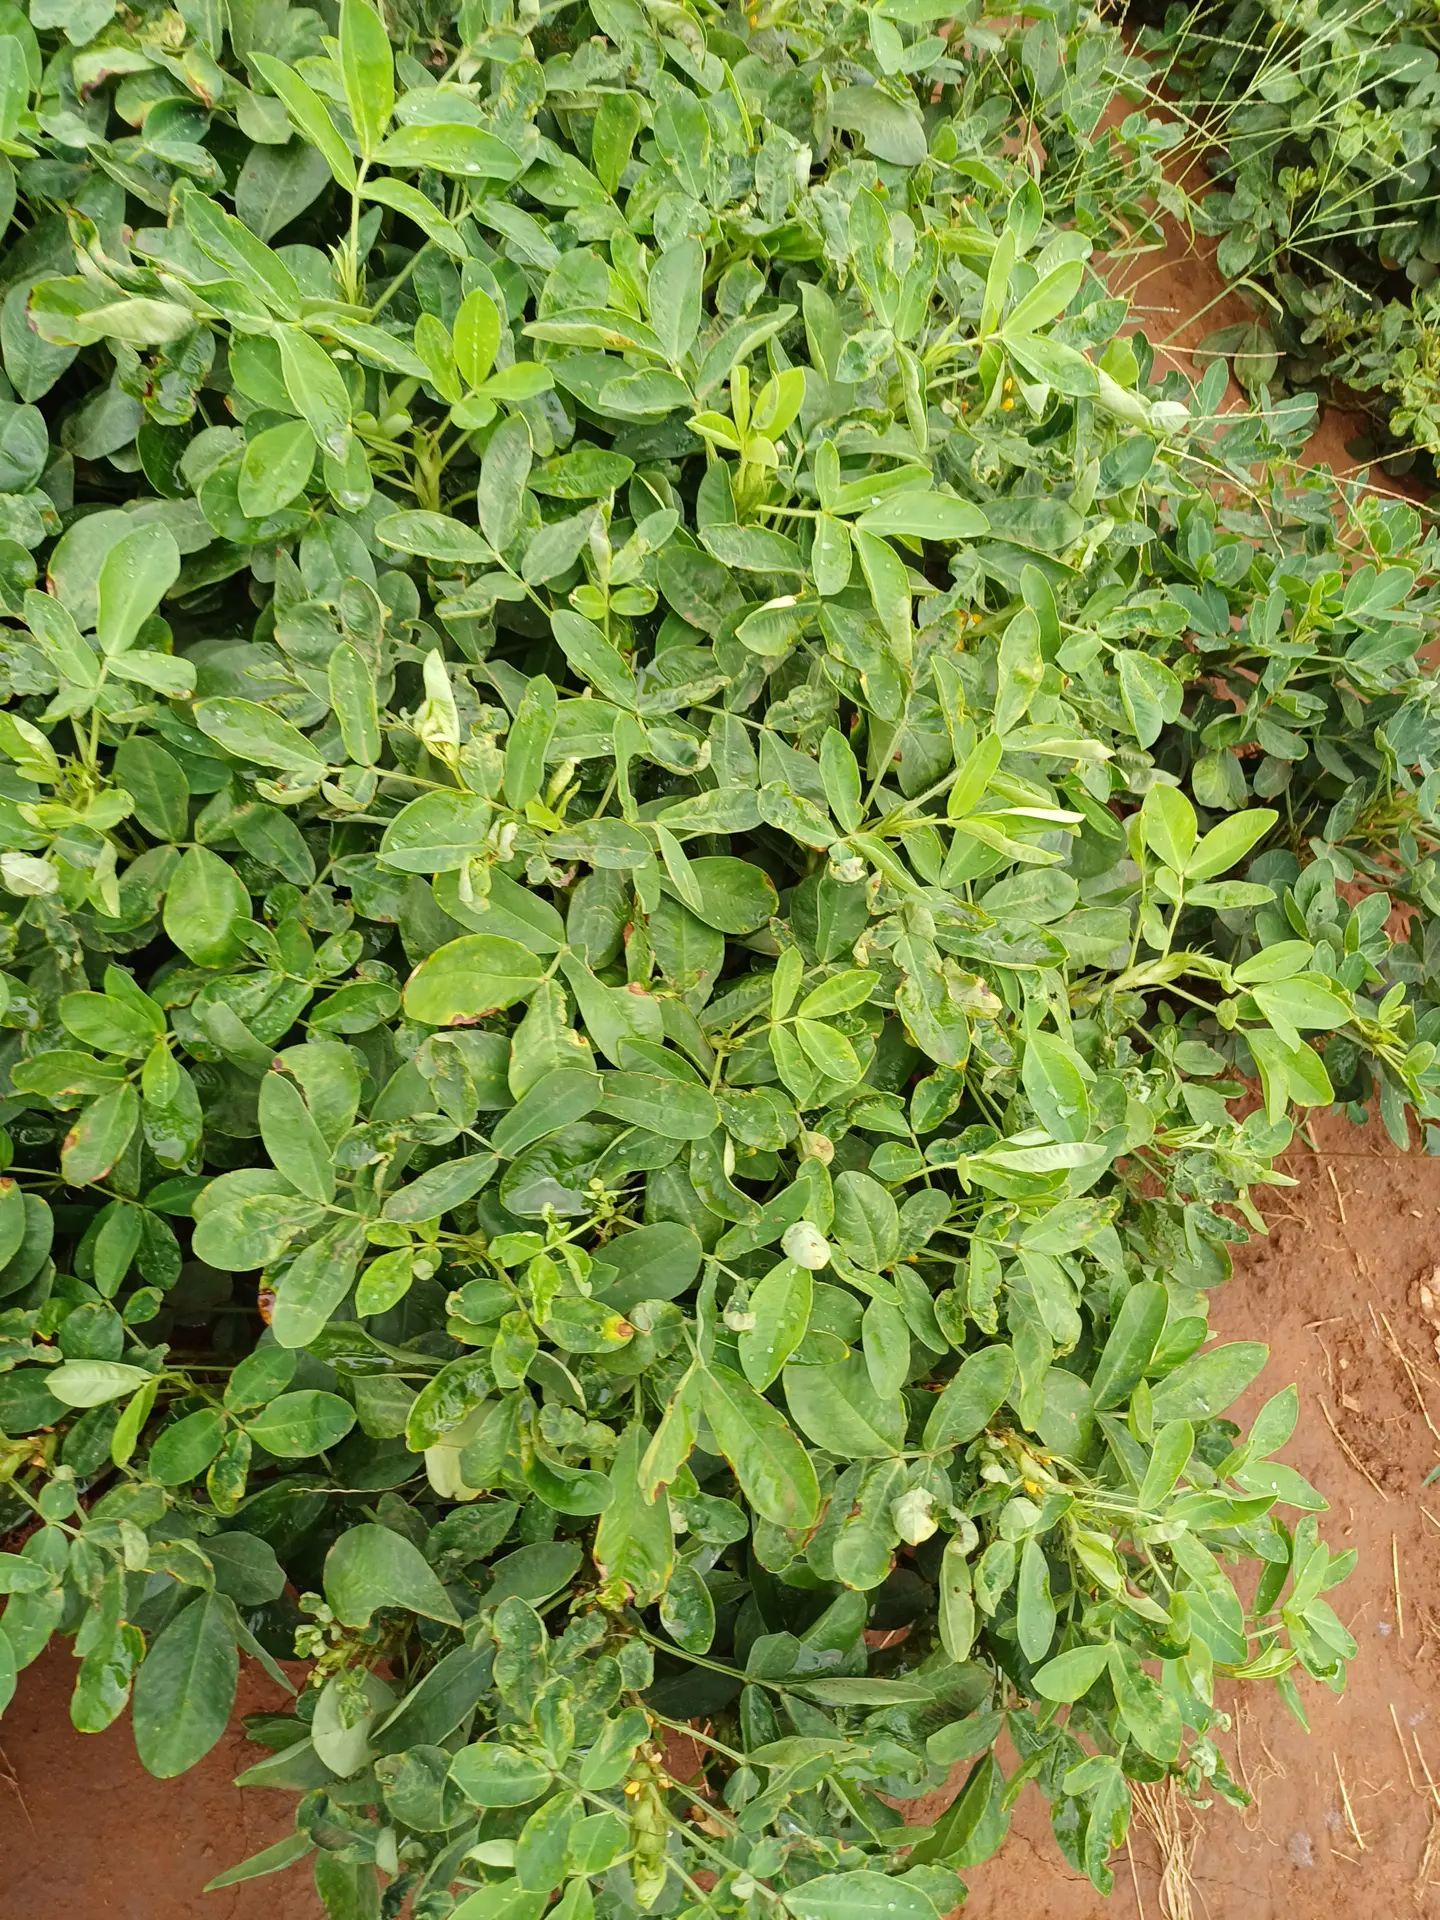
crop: groundnut
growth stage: pegging
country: Kenya
